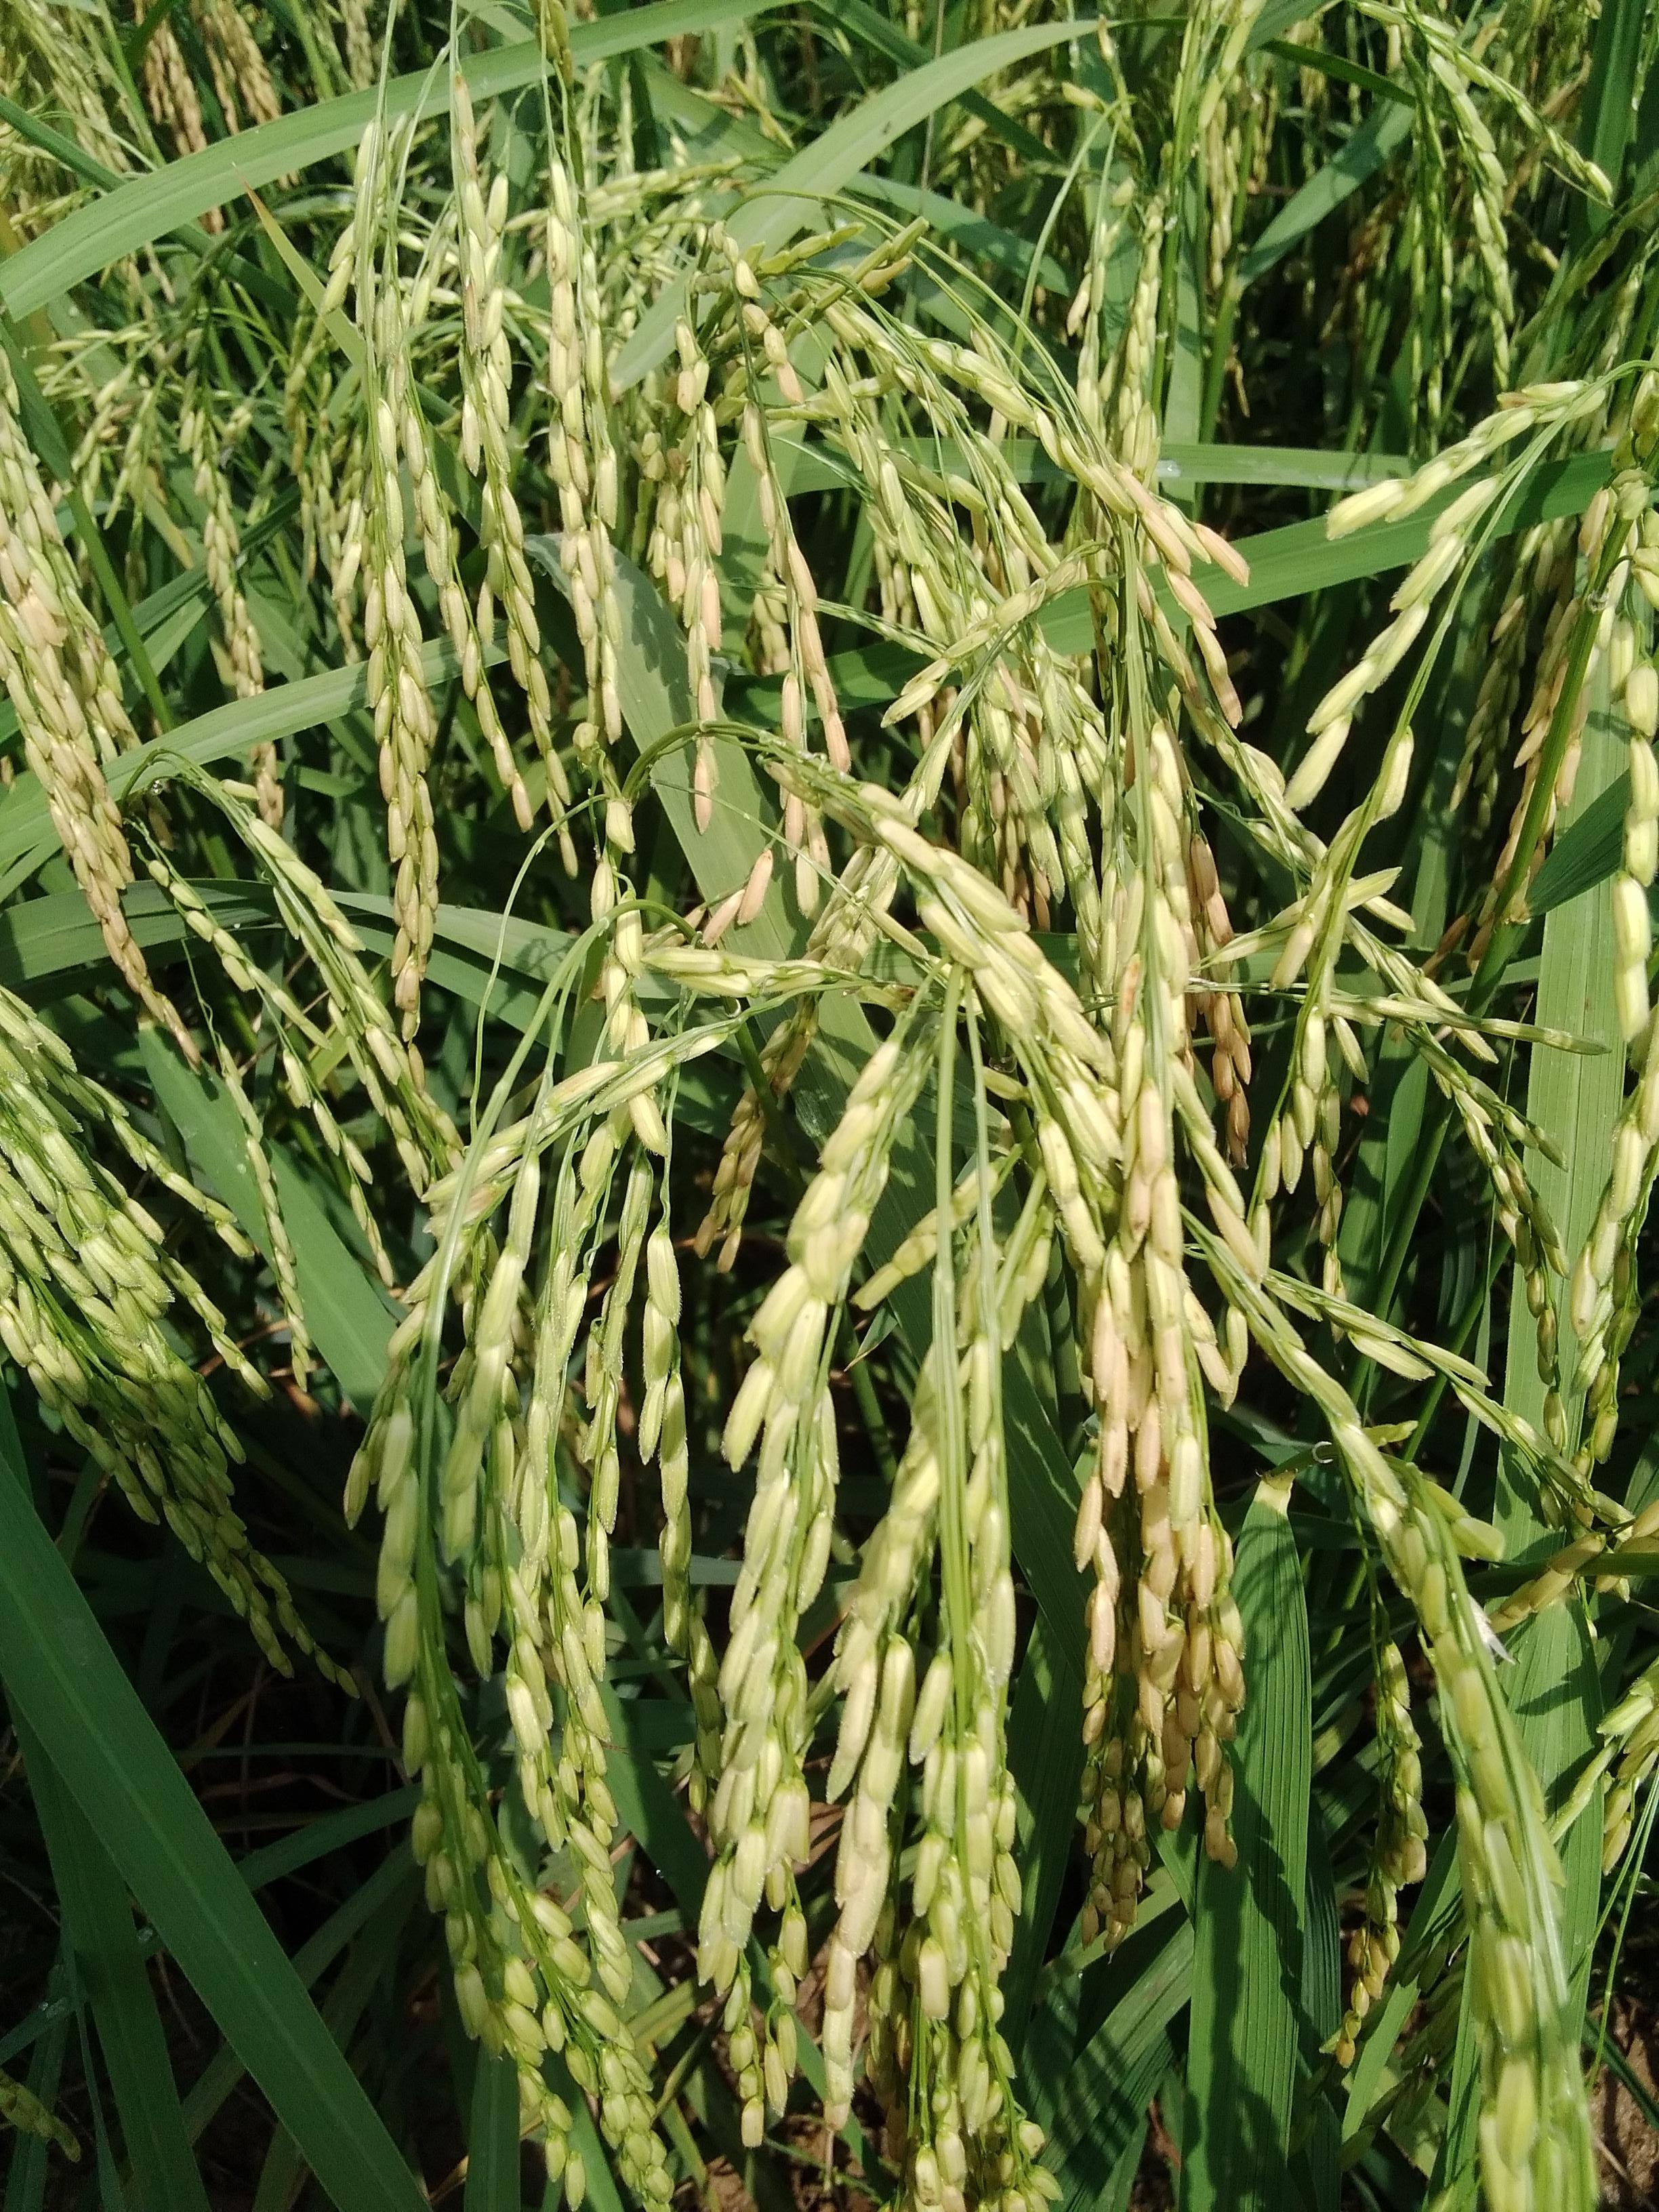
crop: rice
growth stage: ripening
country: Nigeria
